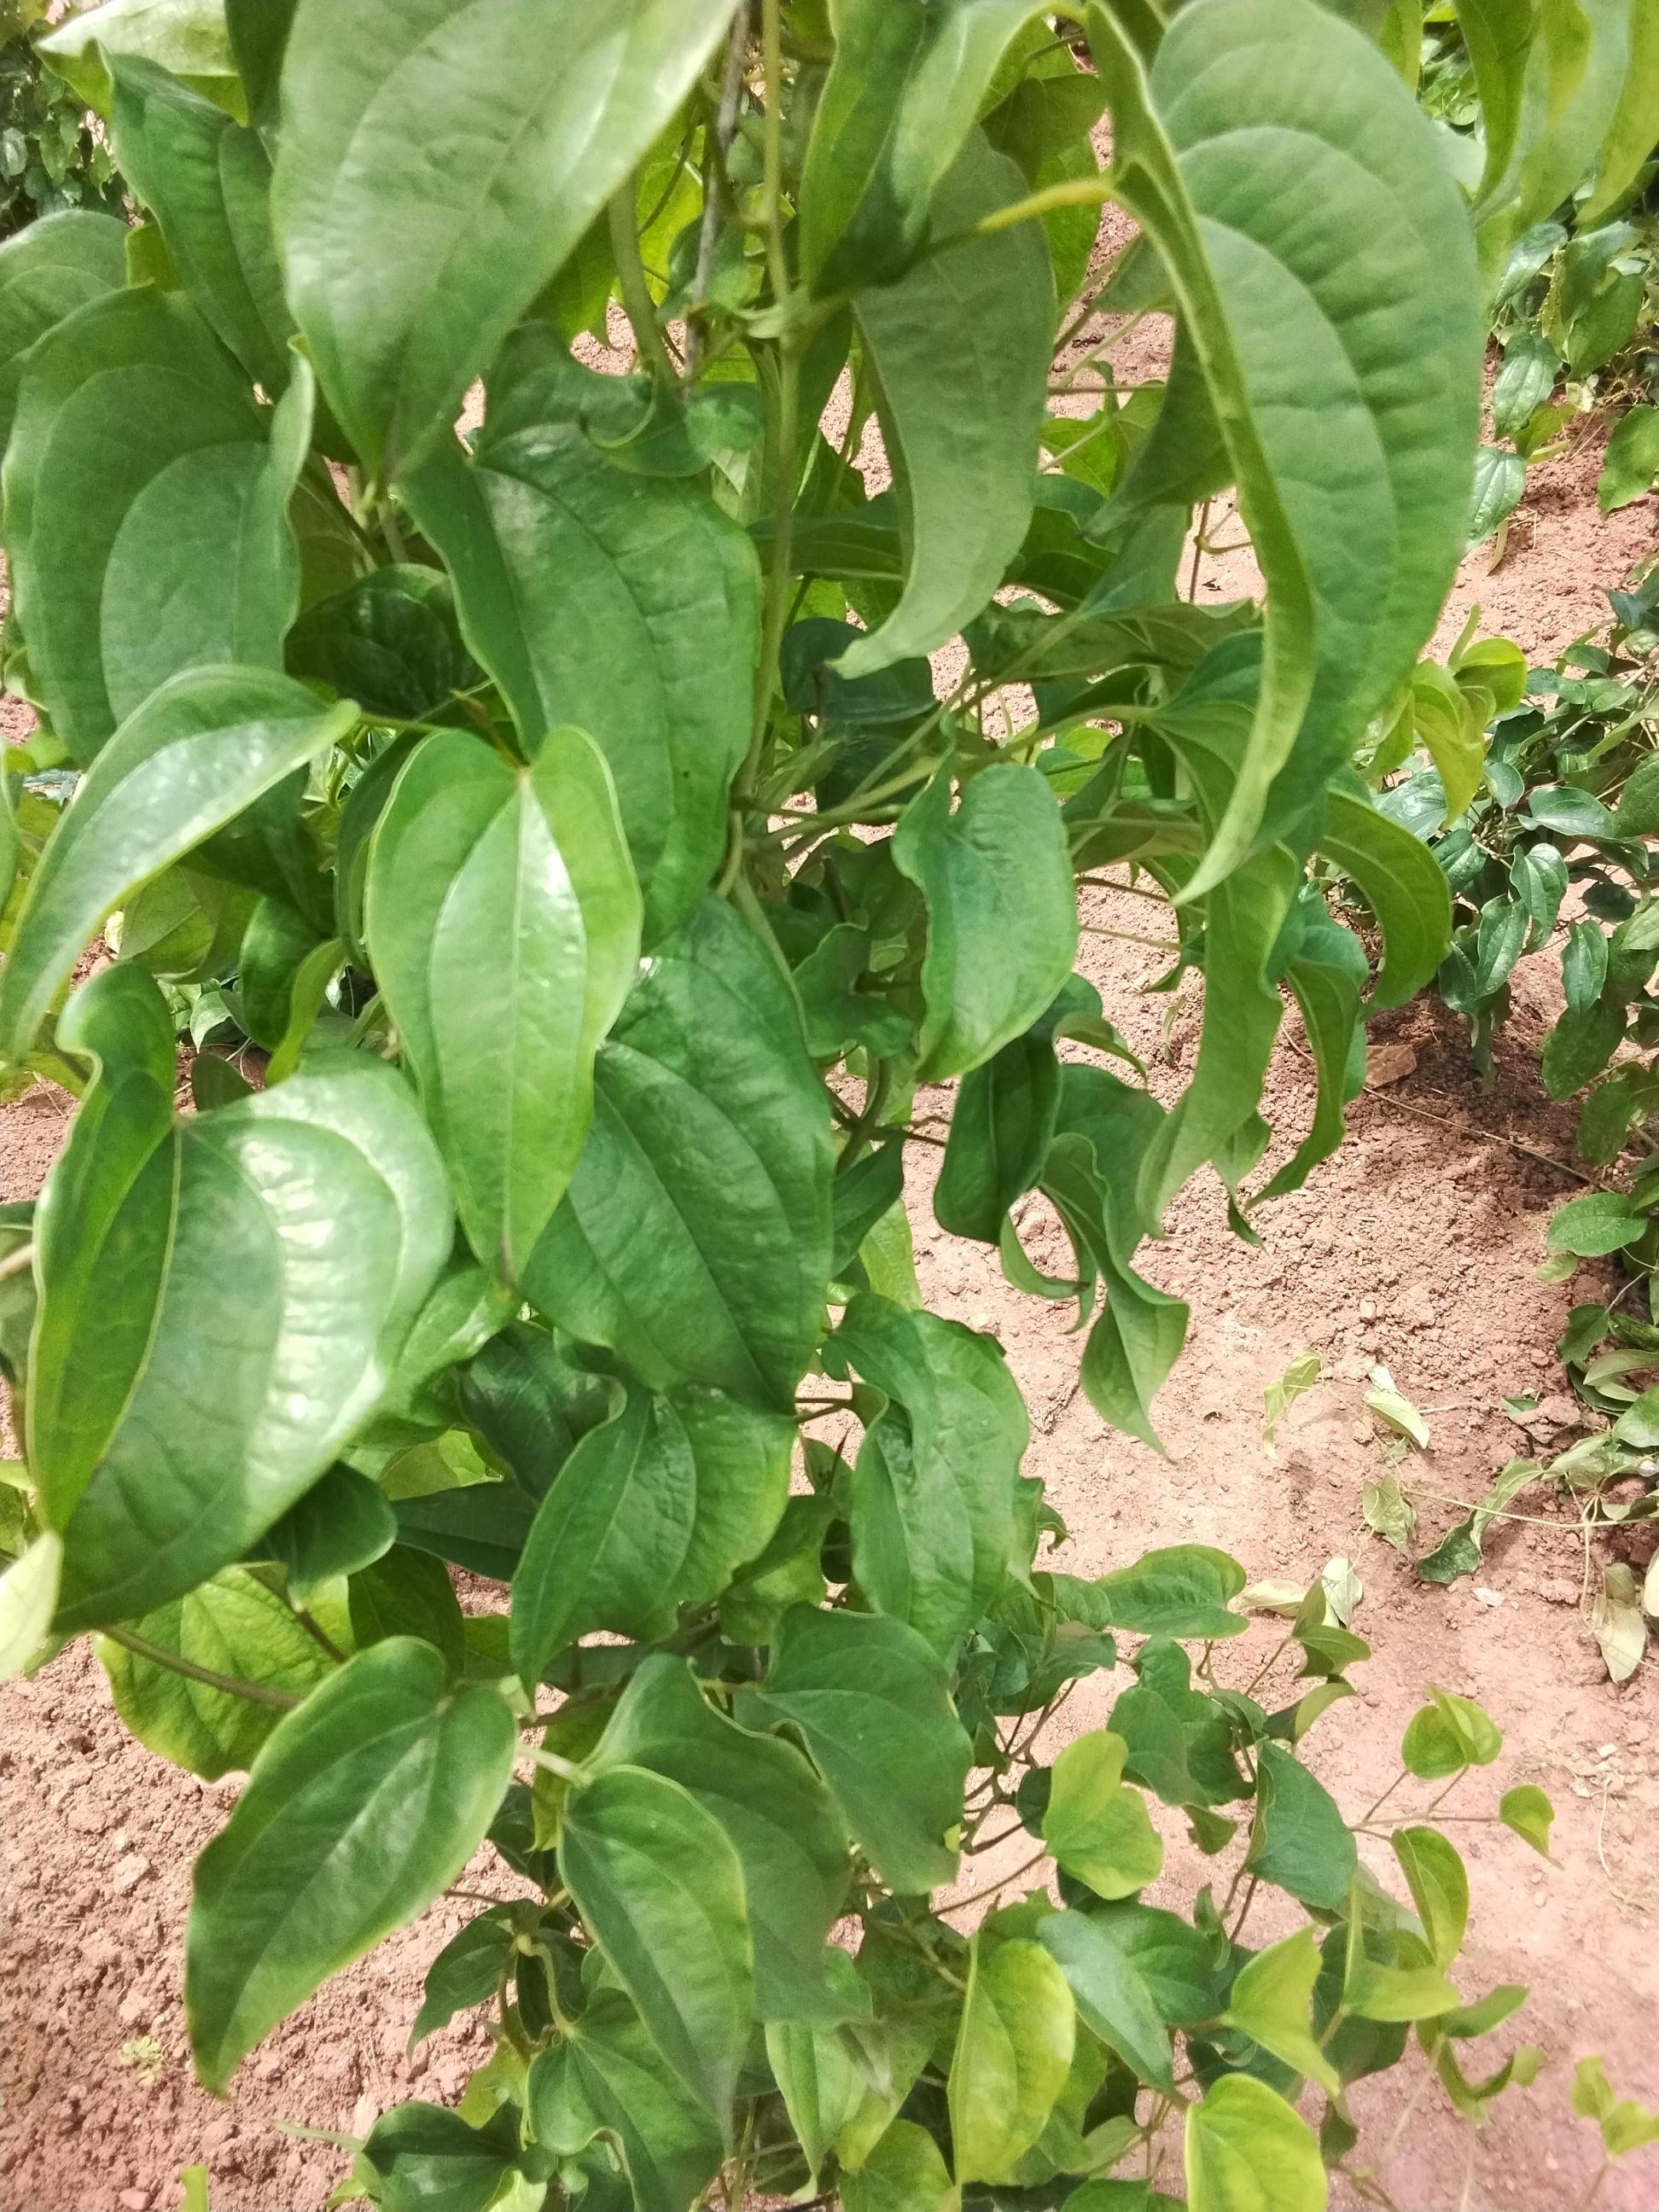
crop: yam
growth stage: vegetative
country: Nigeria
